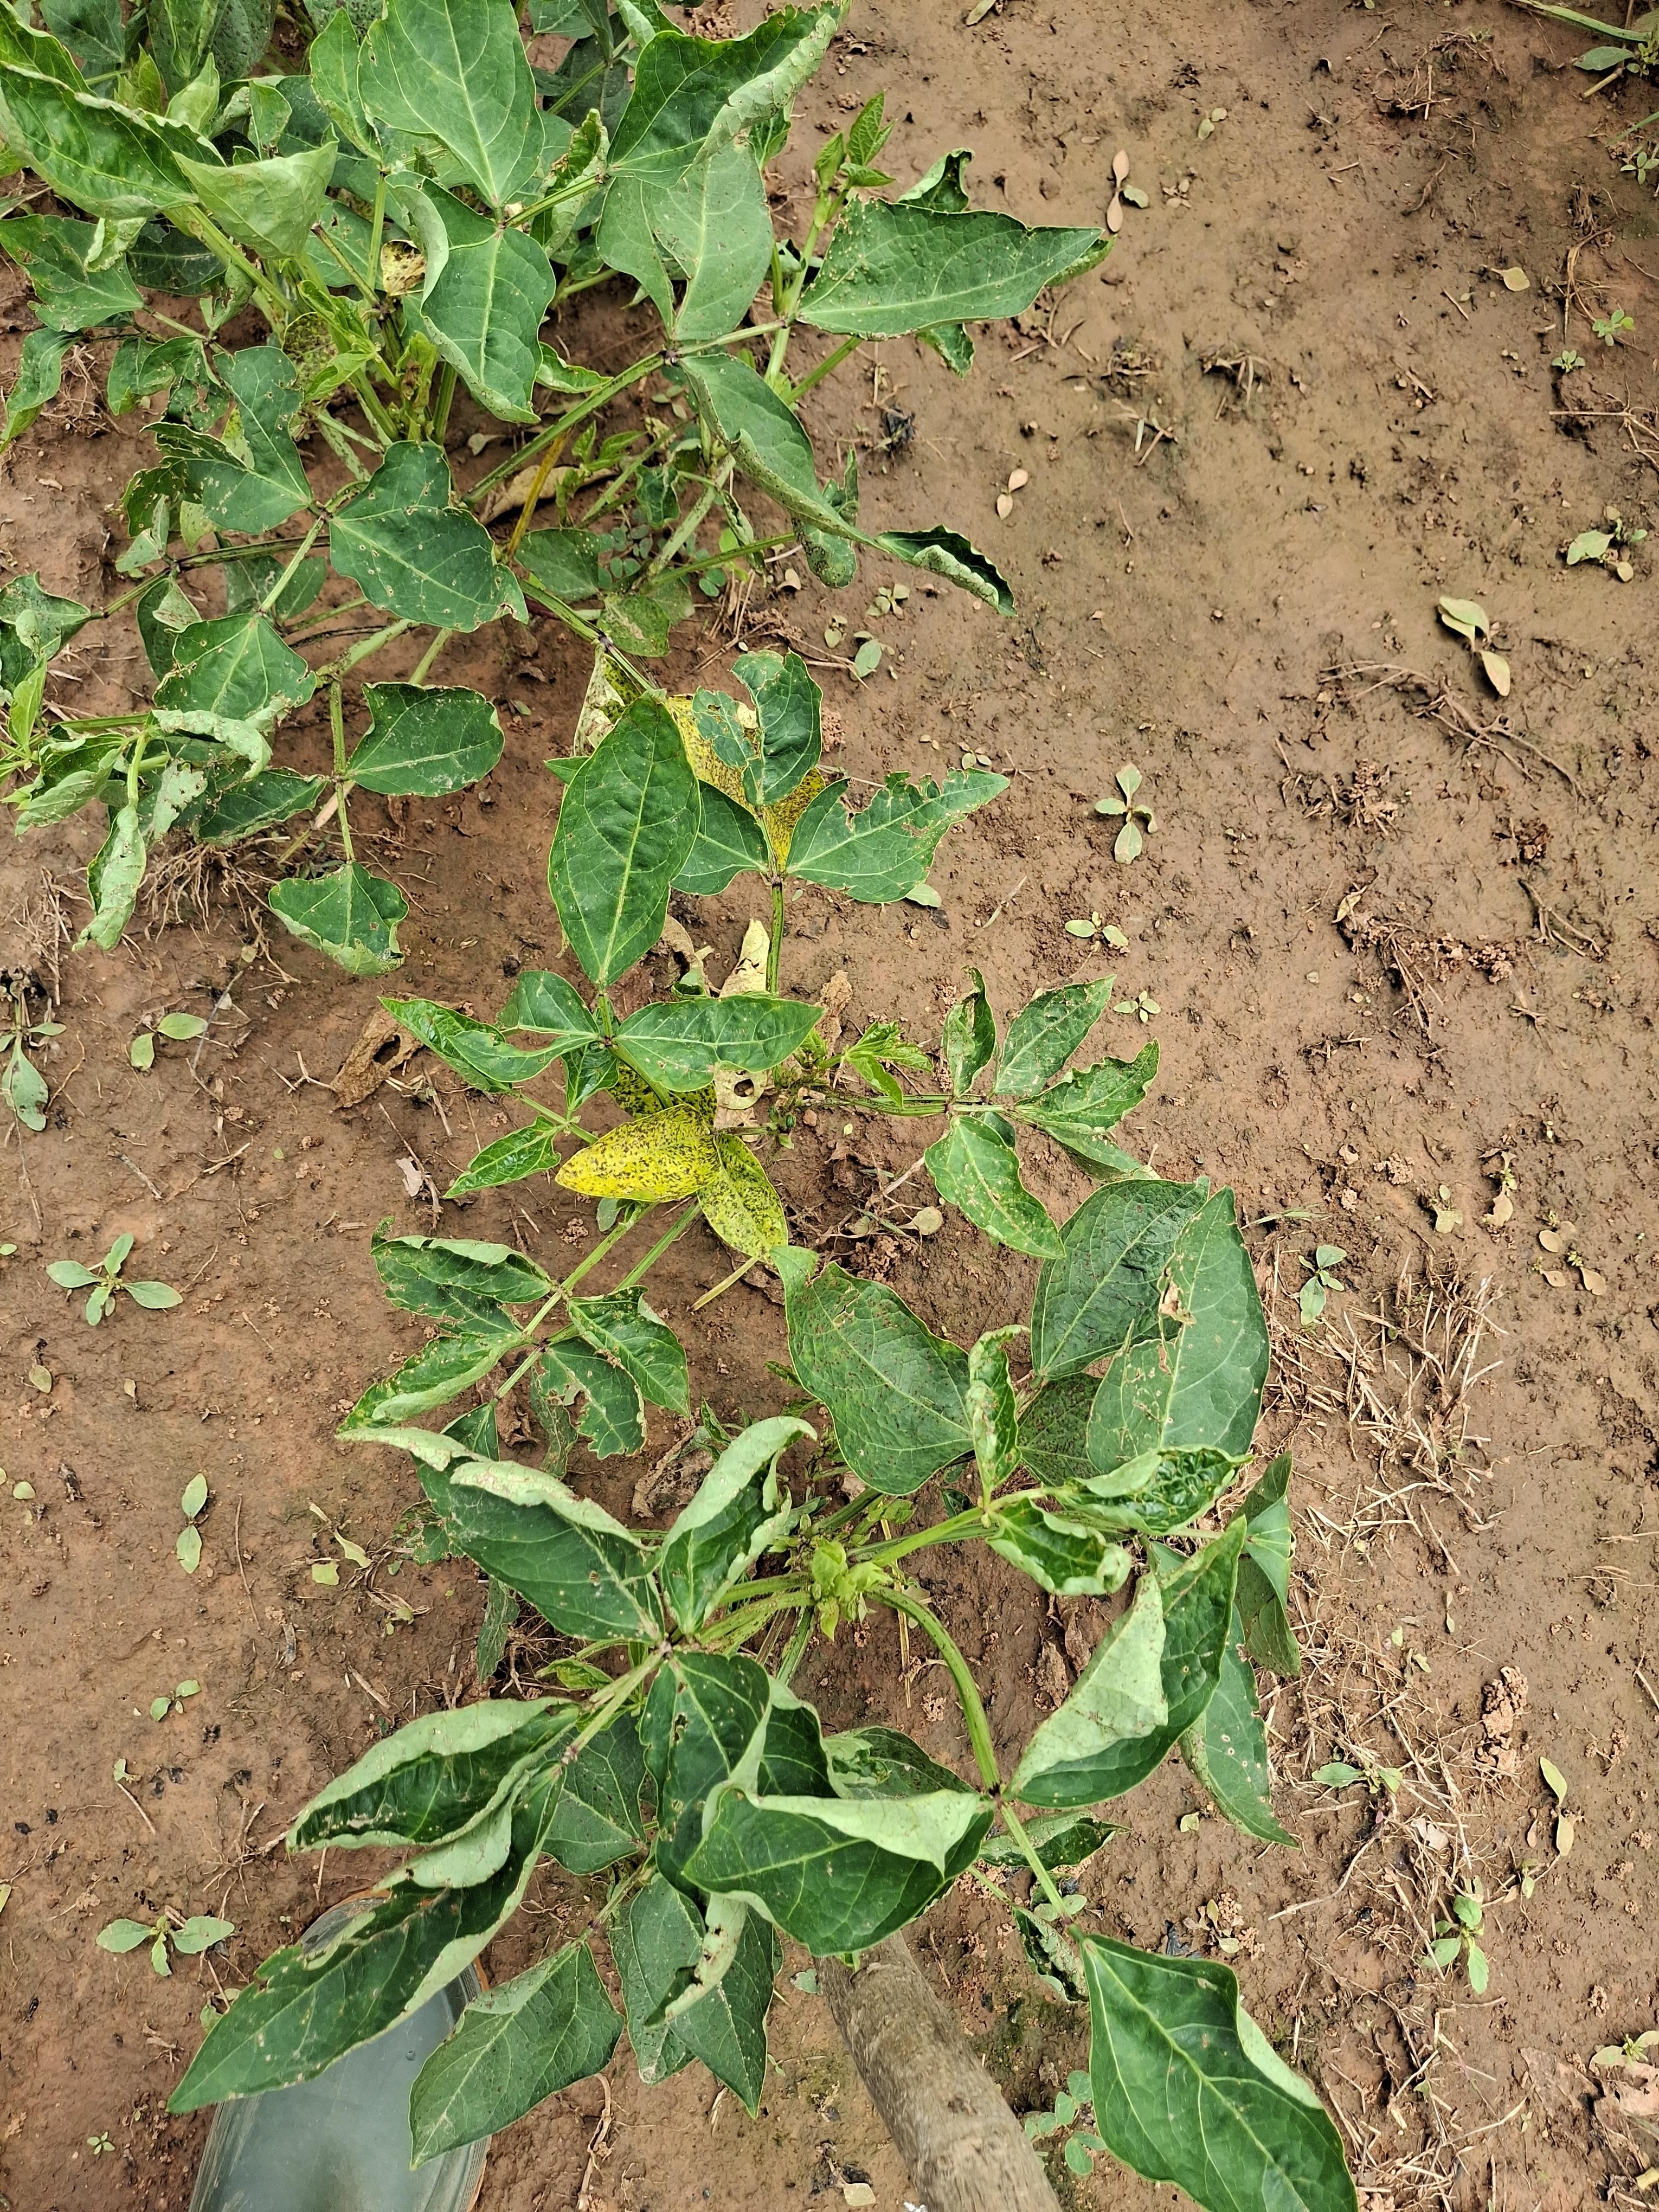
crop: cowpea
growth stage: vegetative
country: Nigeria
